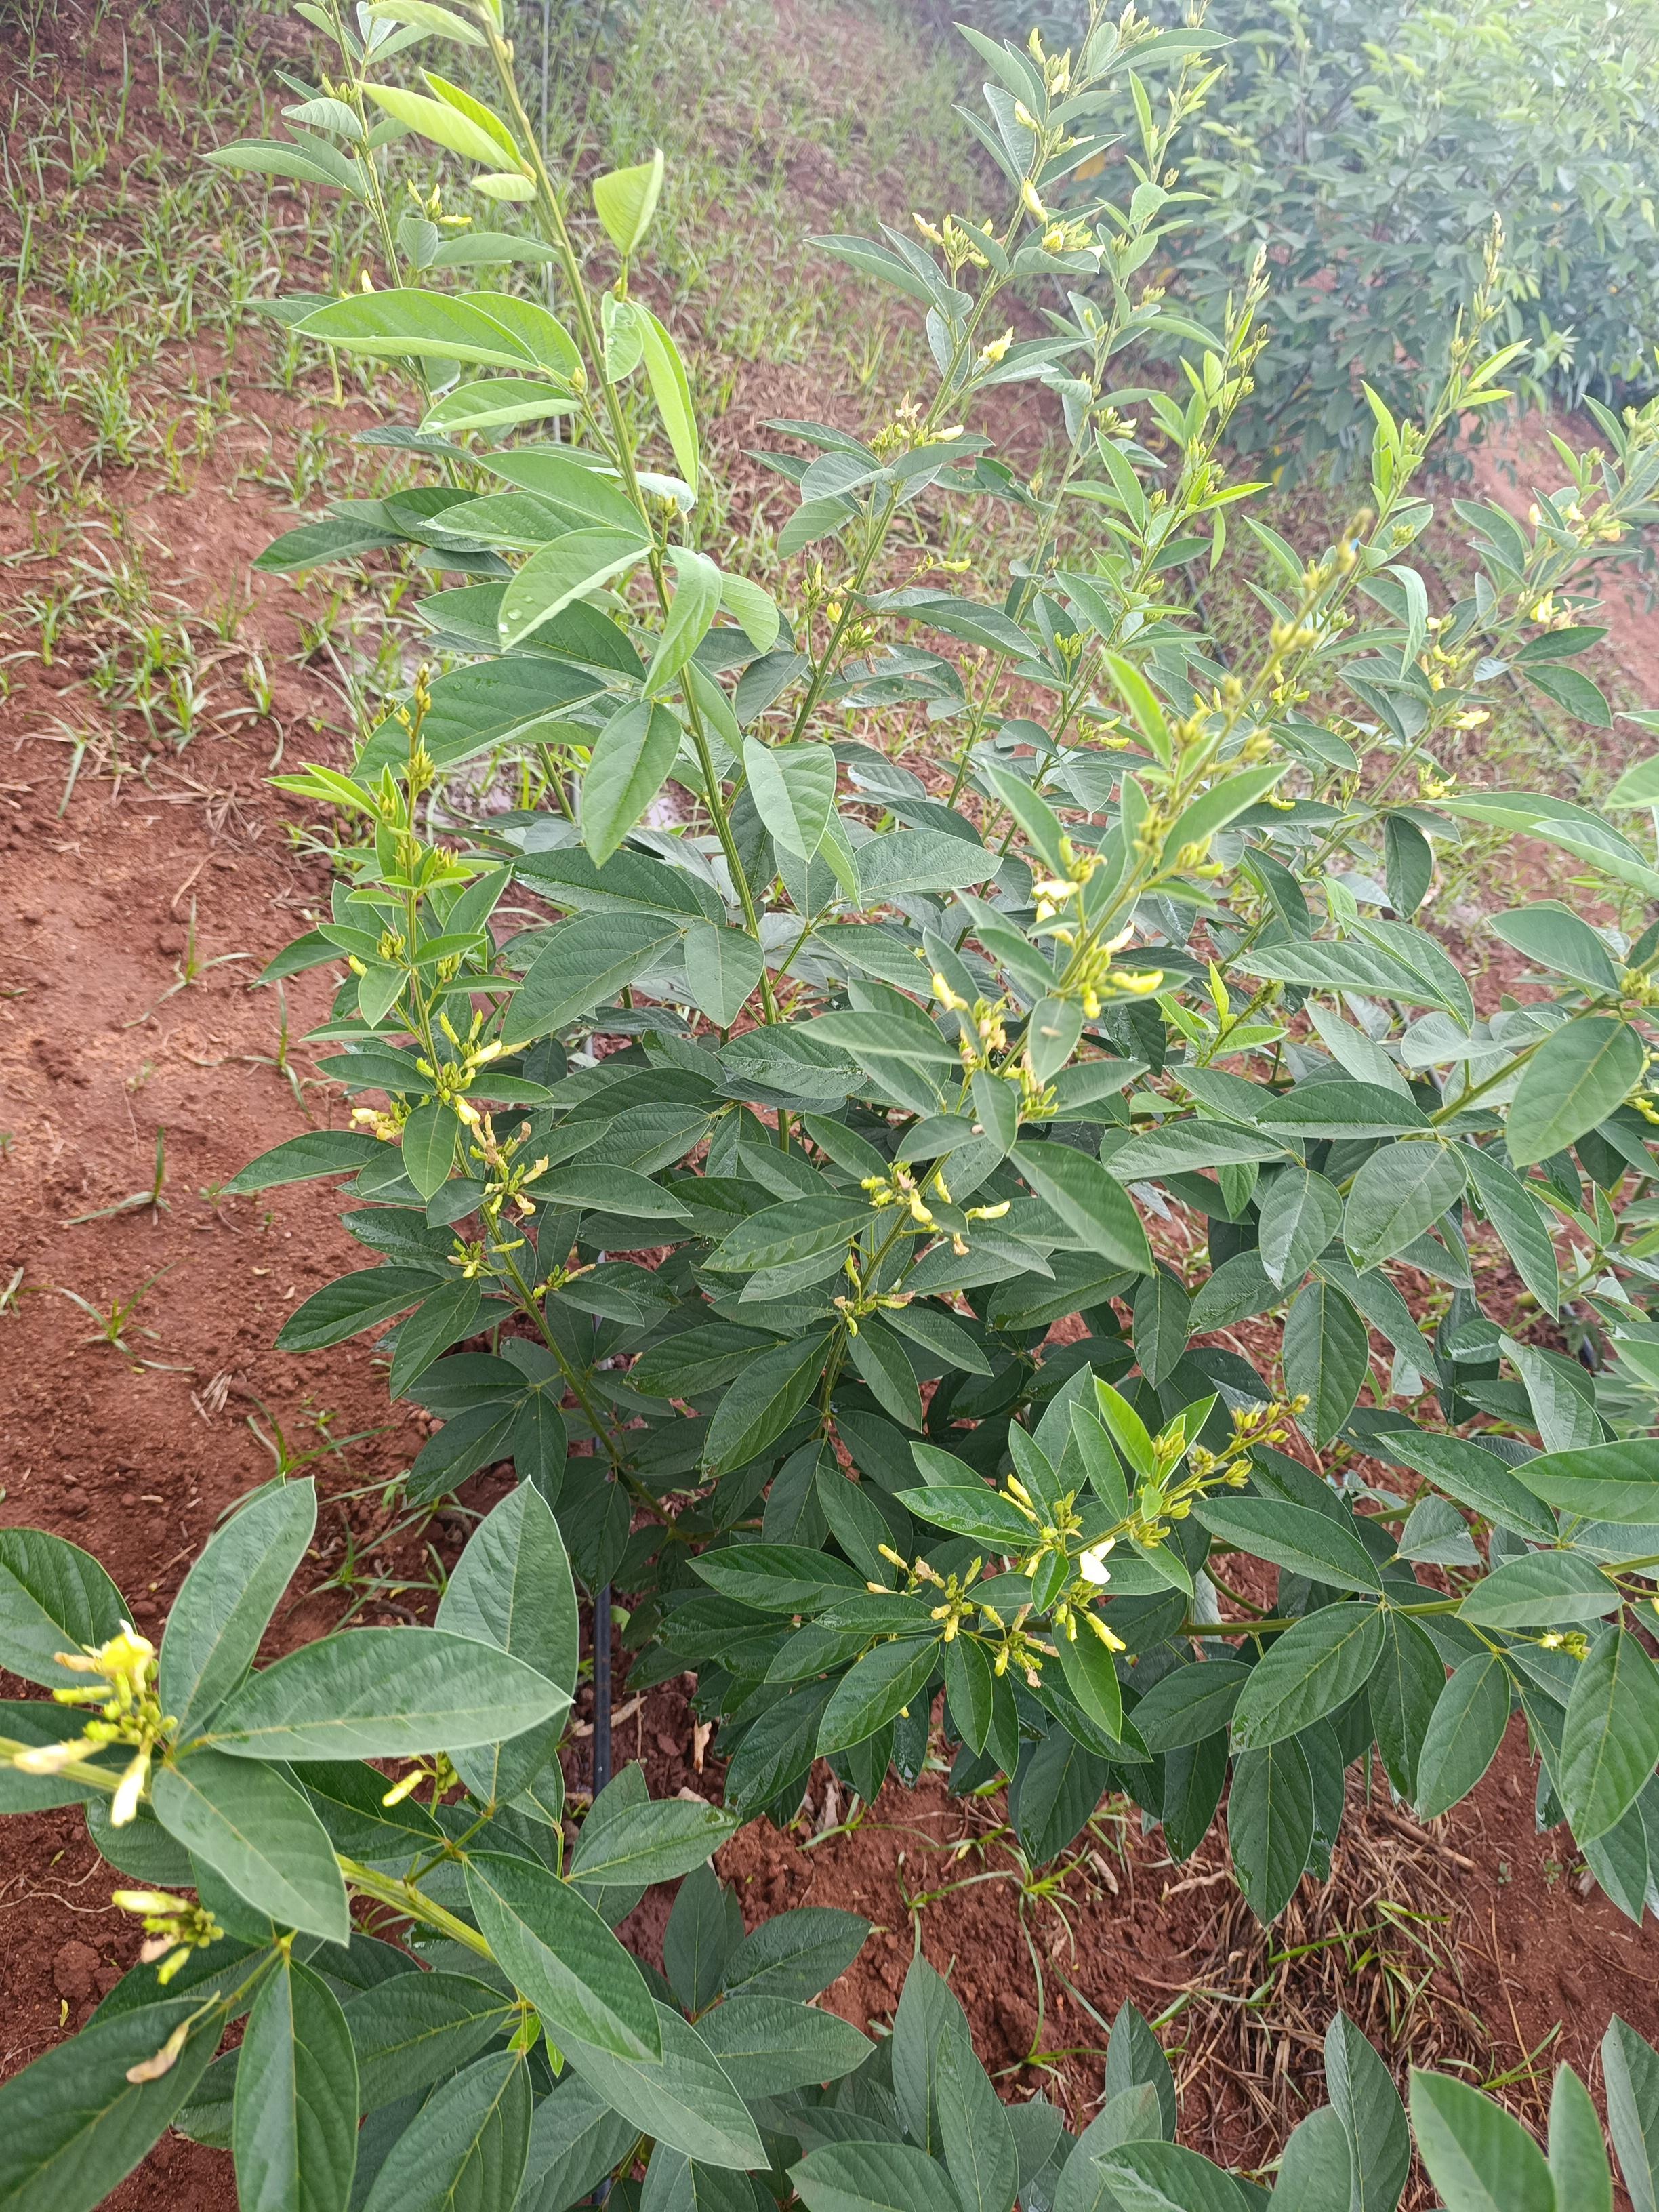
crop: pigeonpea
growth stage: flowering
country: Kenya
